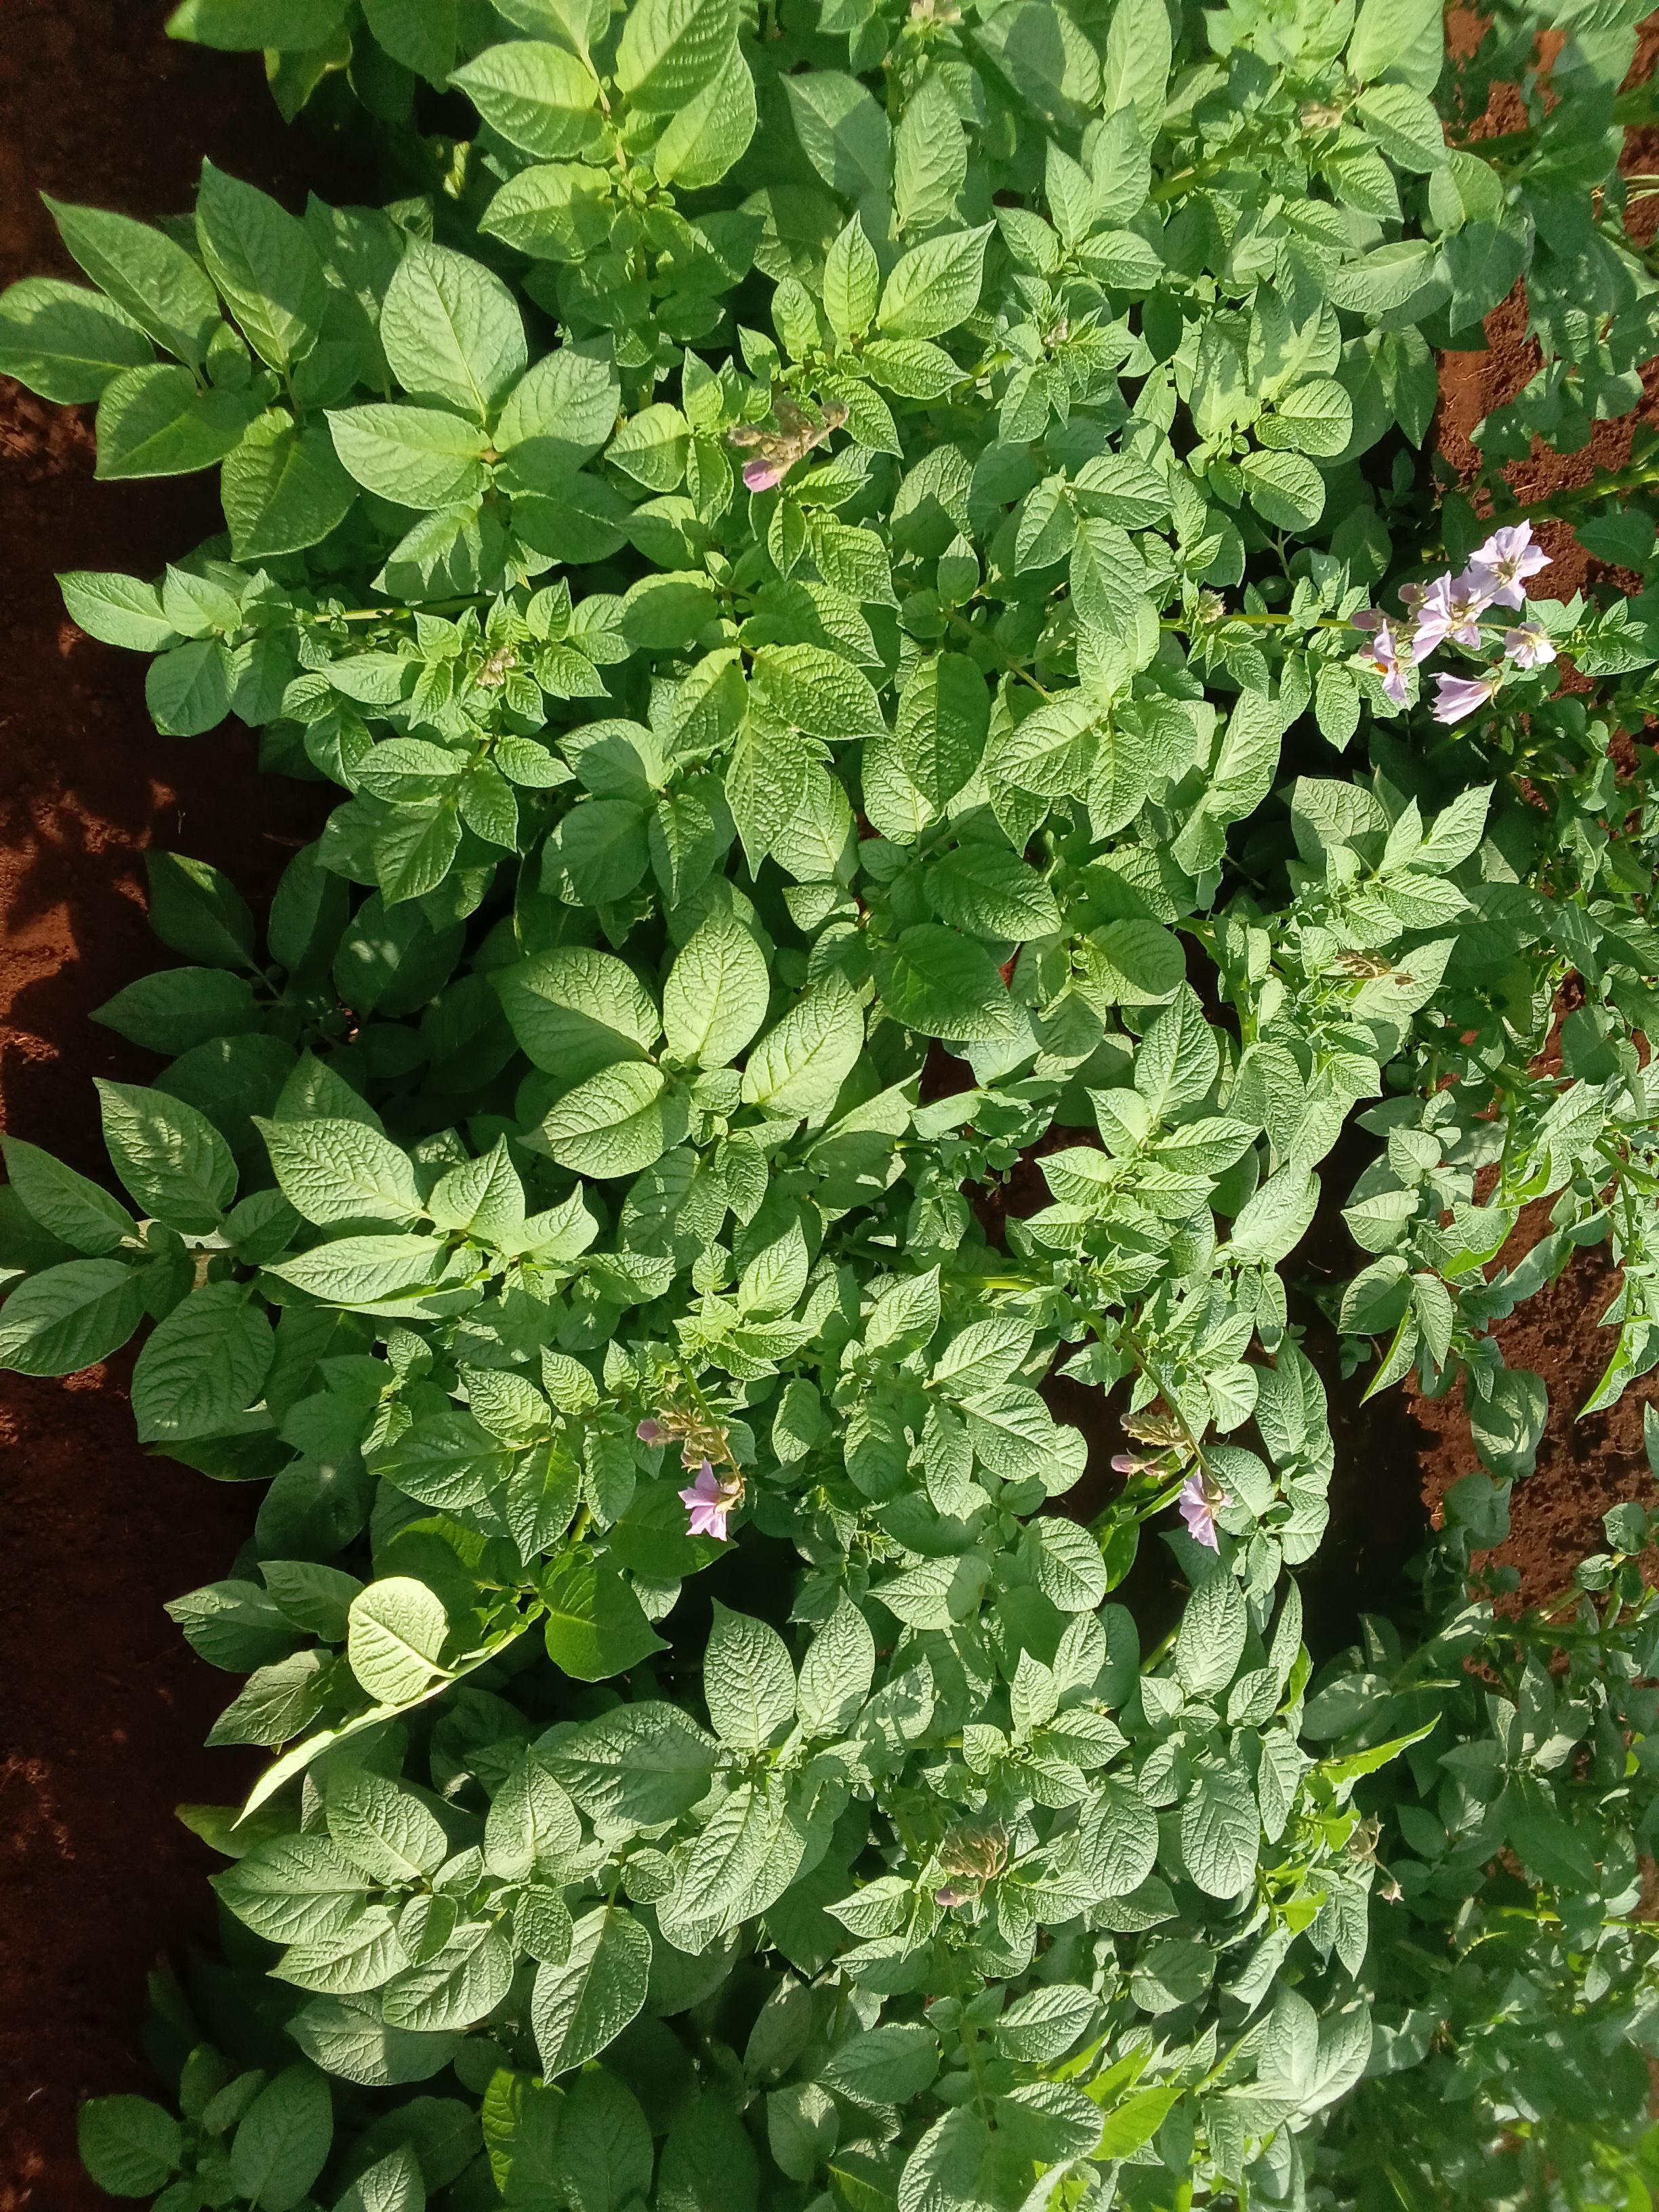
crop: potato
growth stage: flowering
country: Kenya
